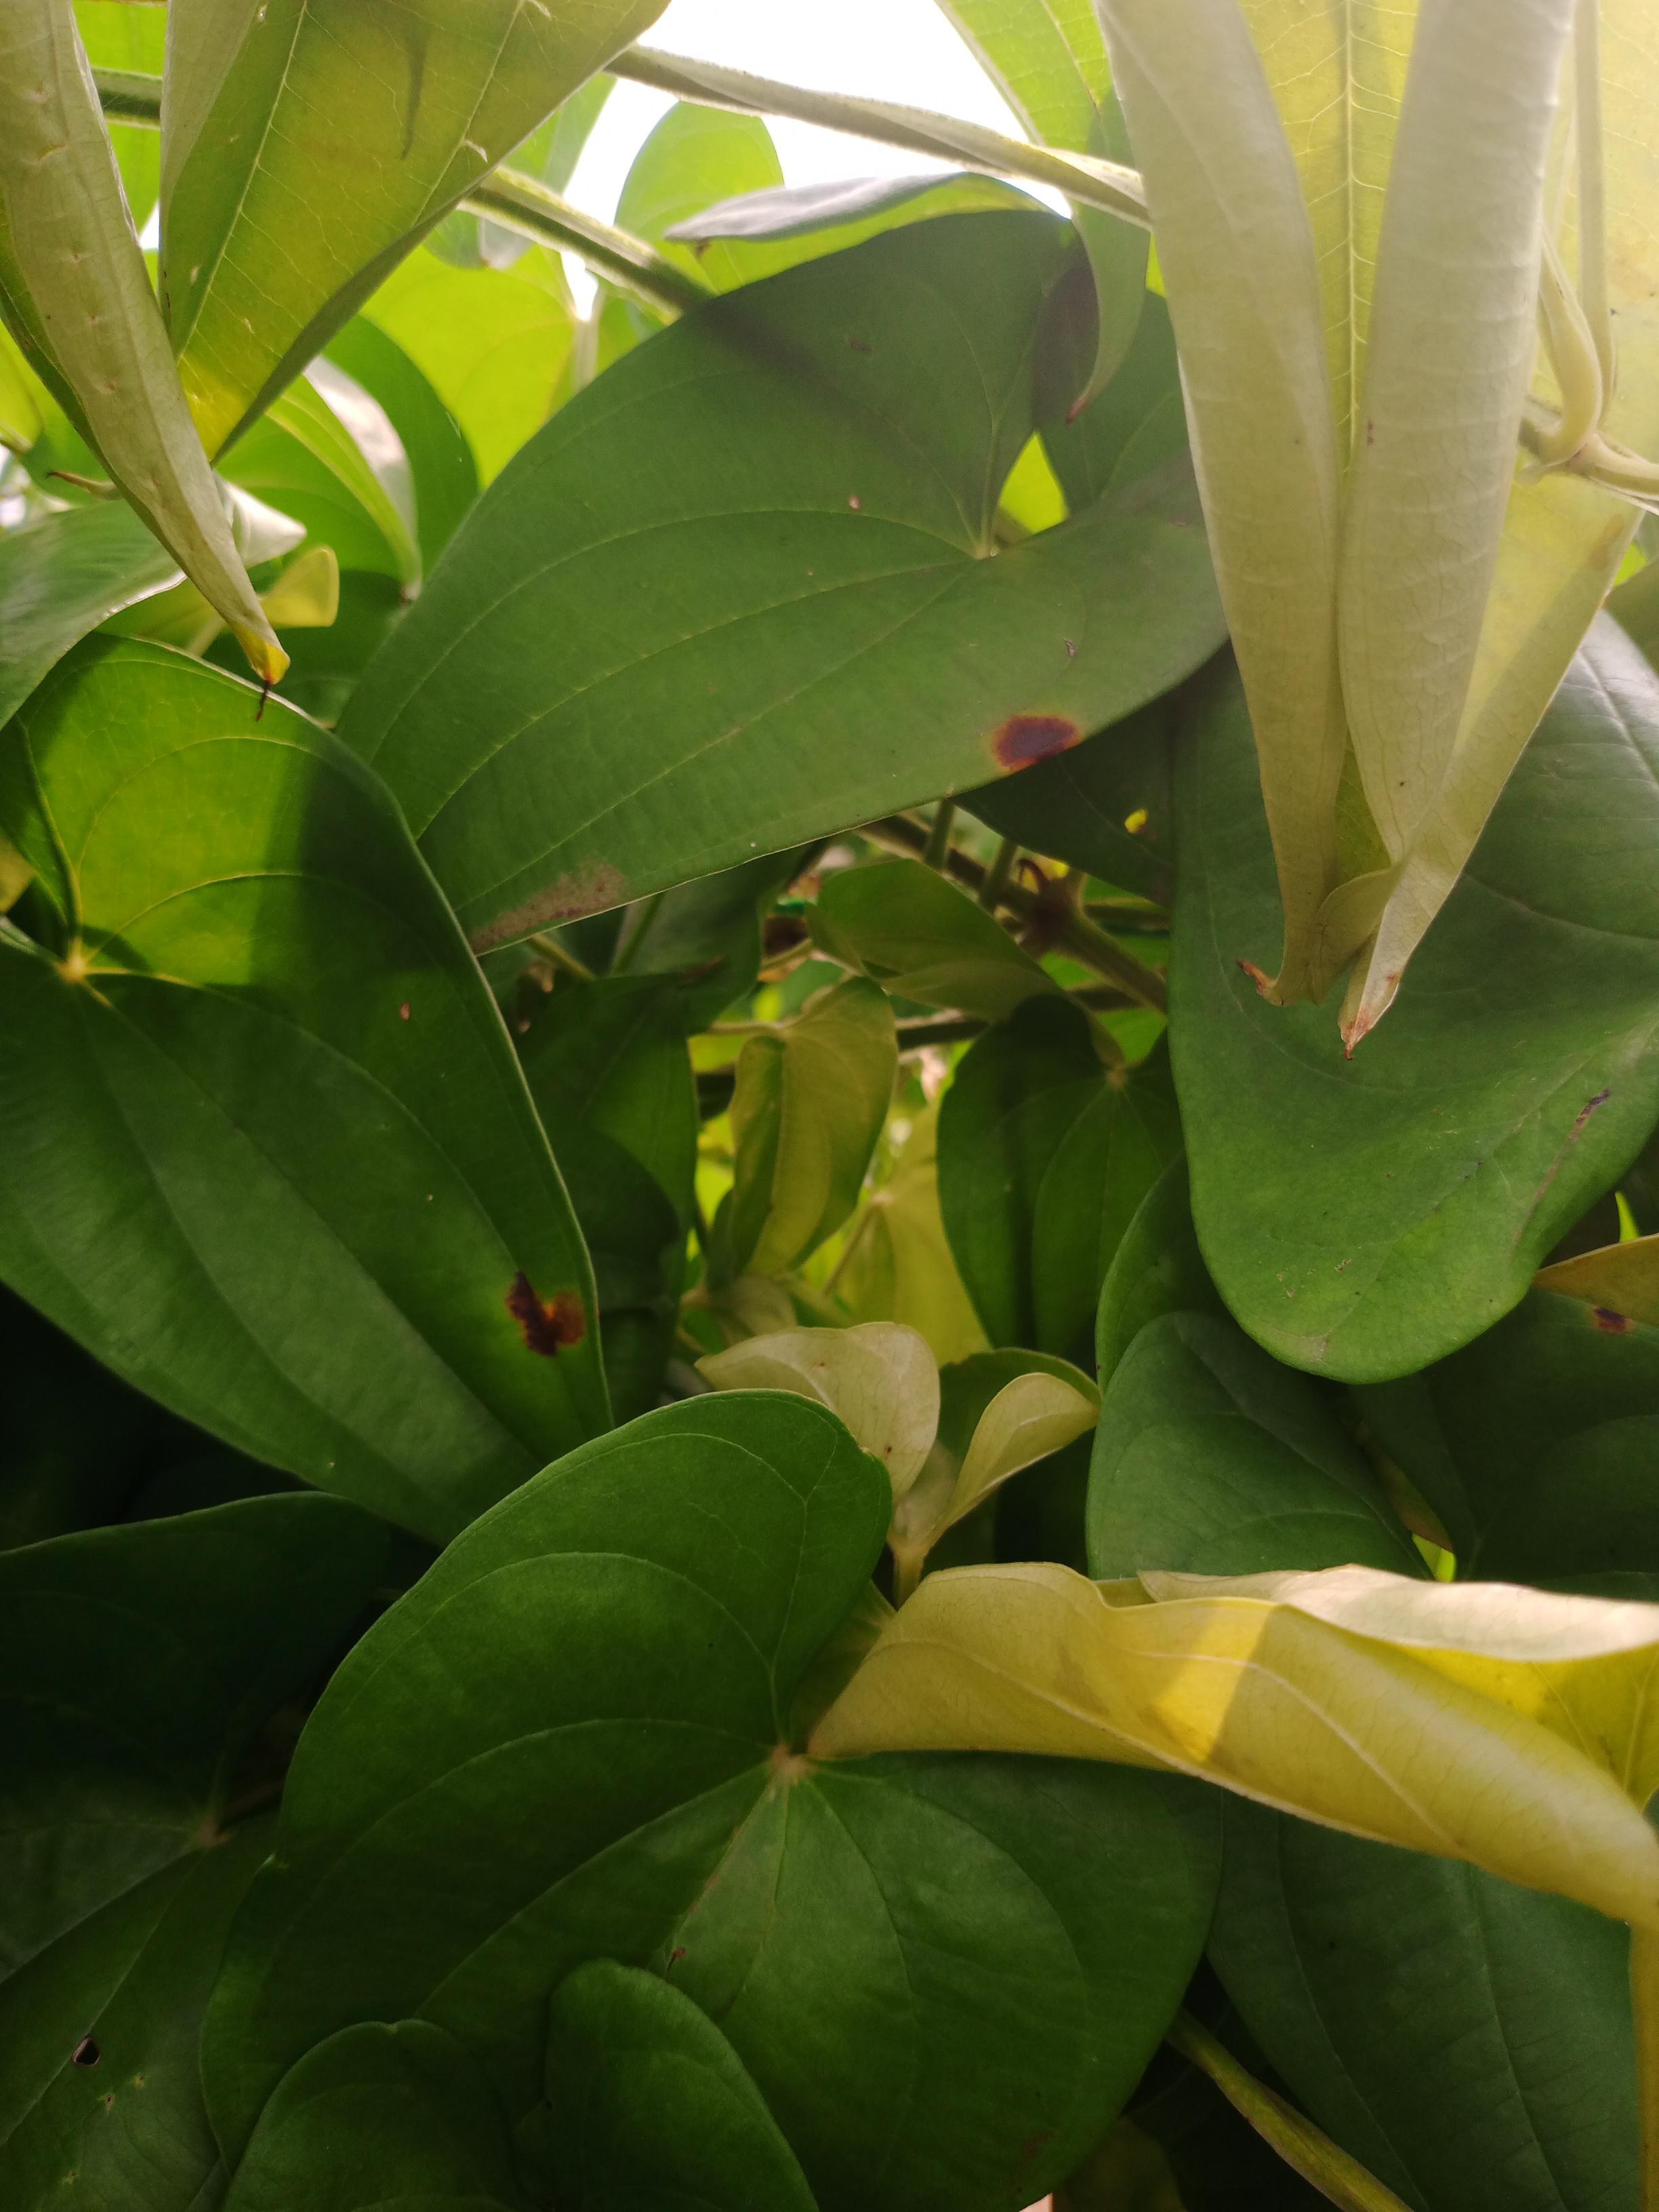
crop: yam
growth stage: vegetative
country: Nigeria
